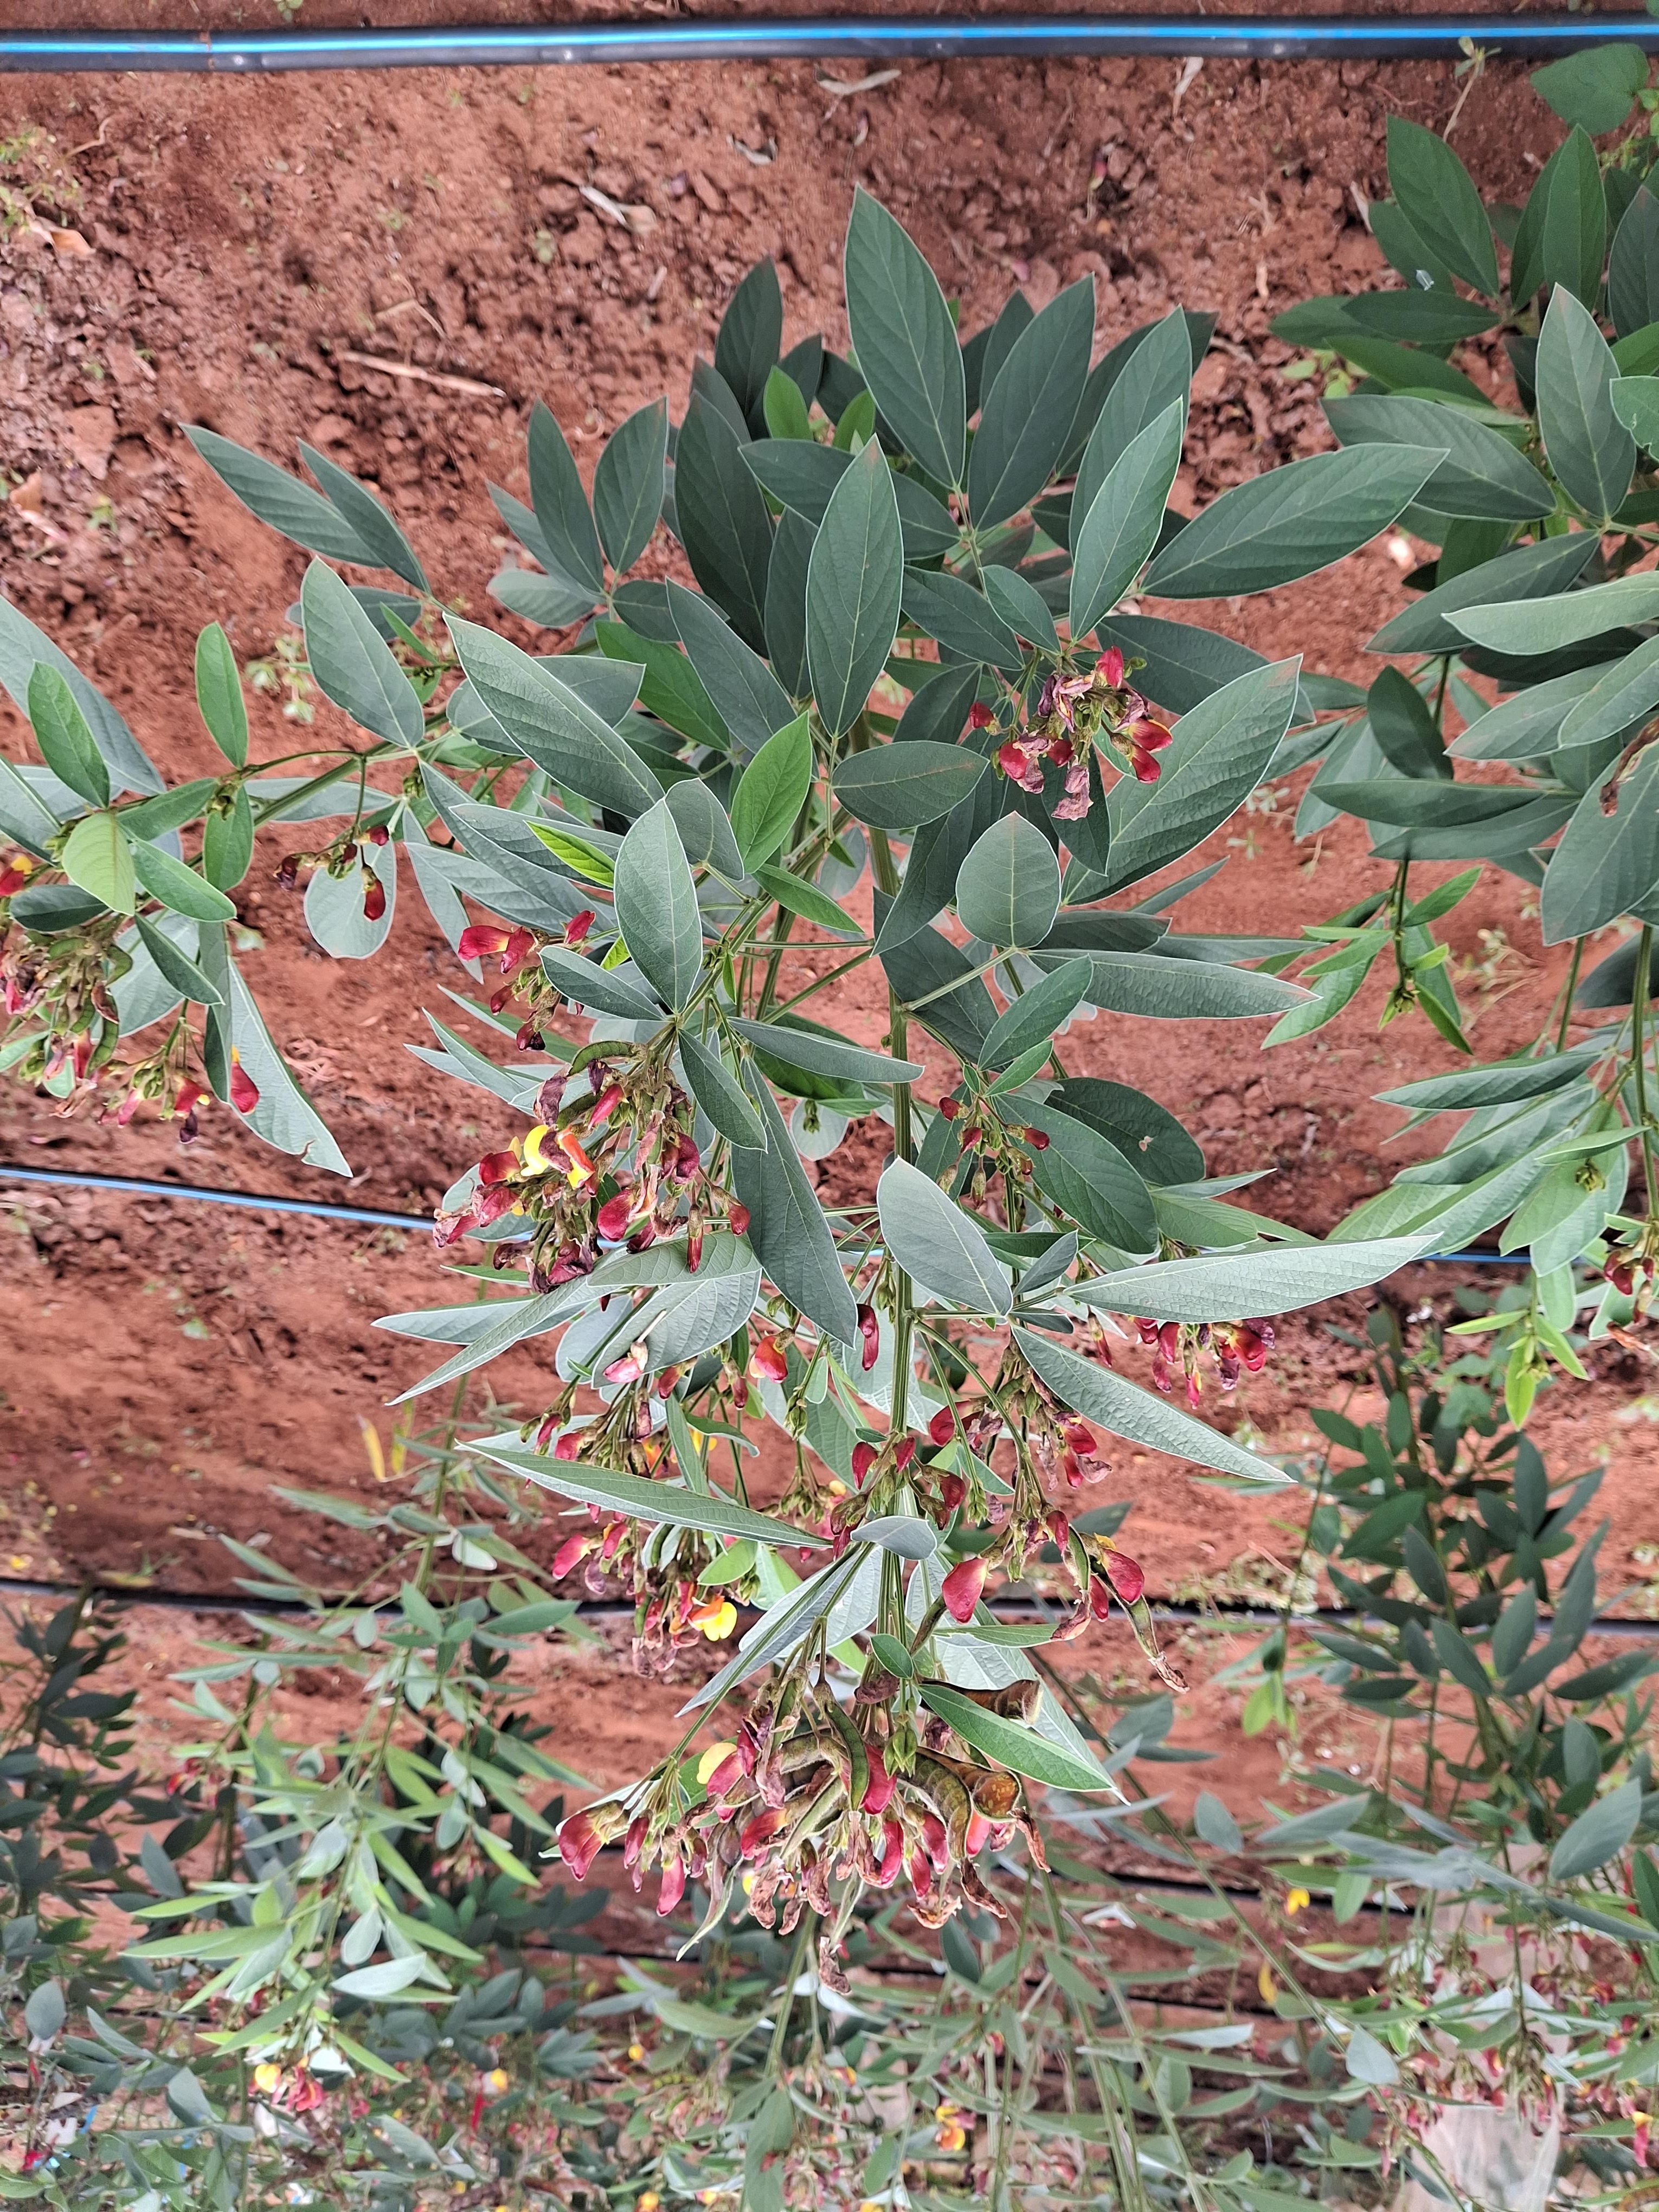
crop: pigeonpea
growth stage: flowering
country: Kenya
